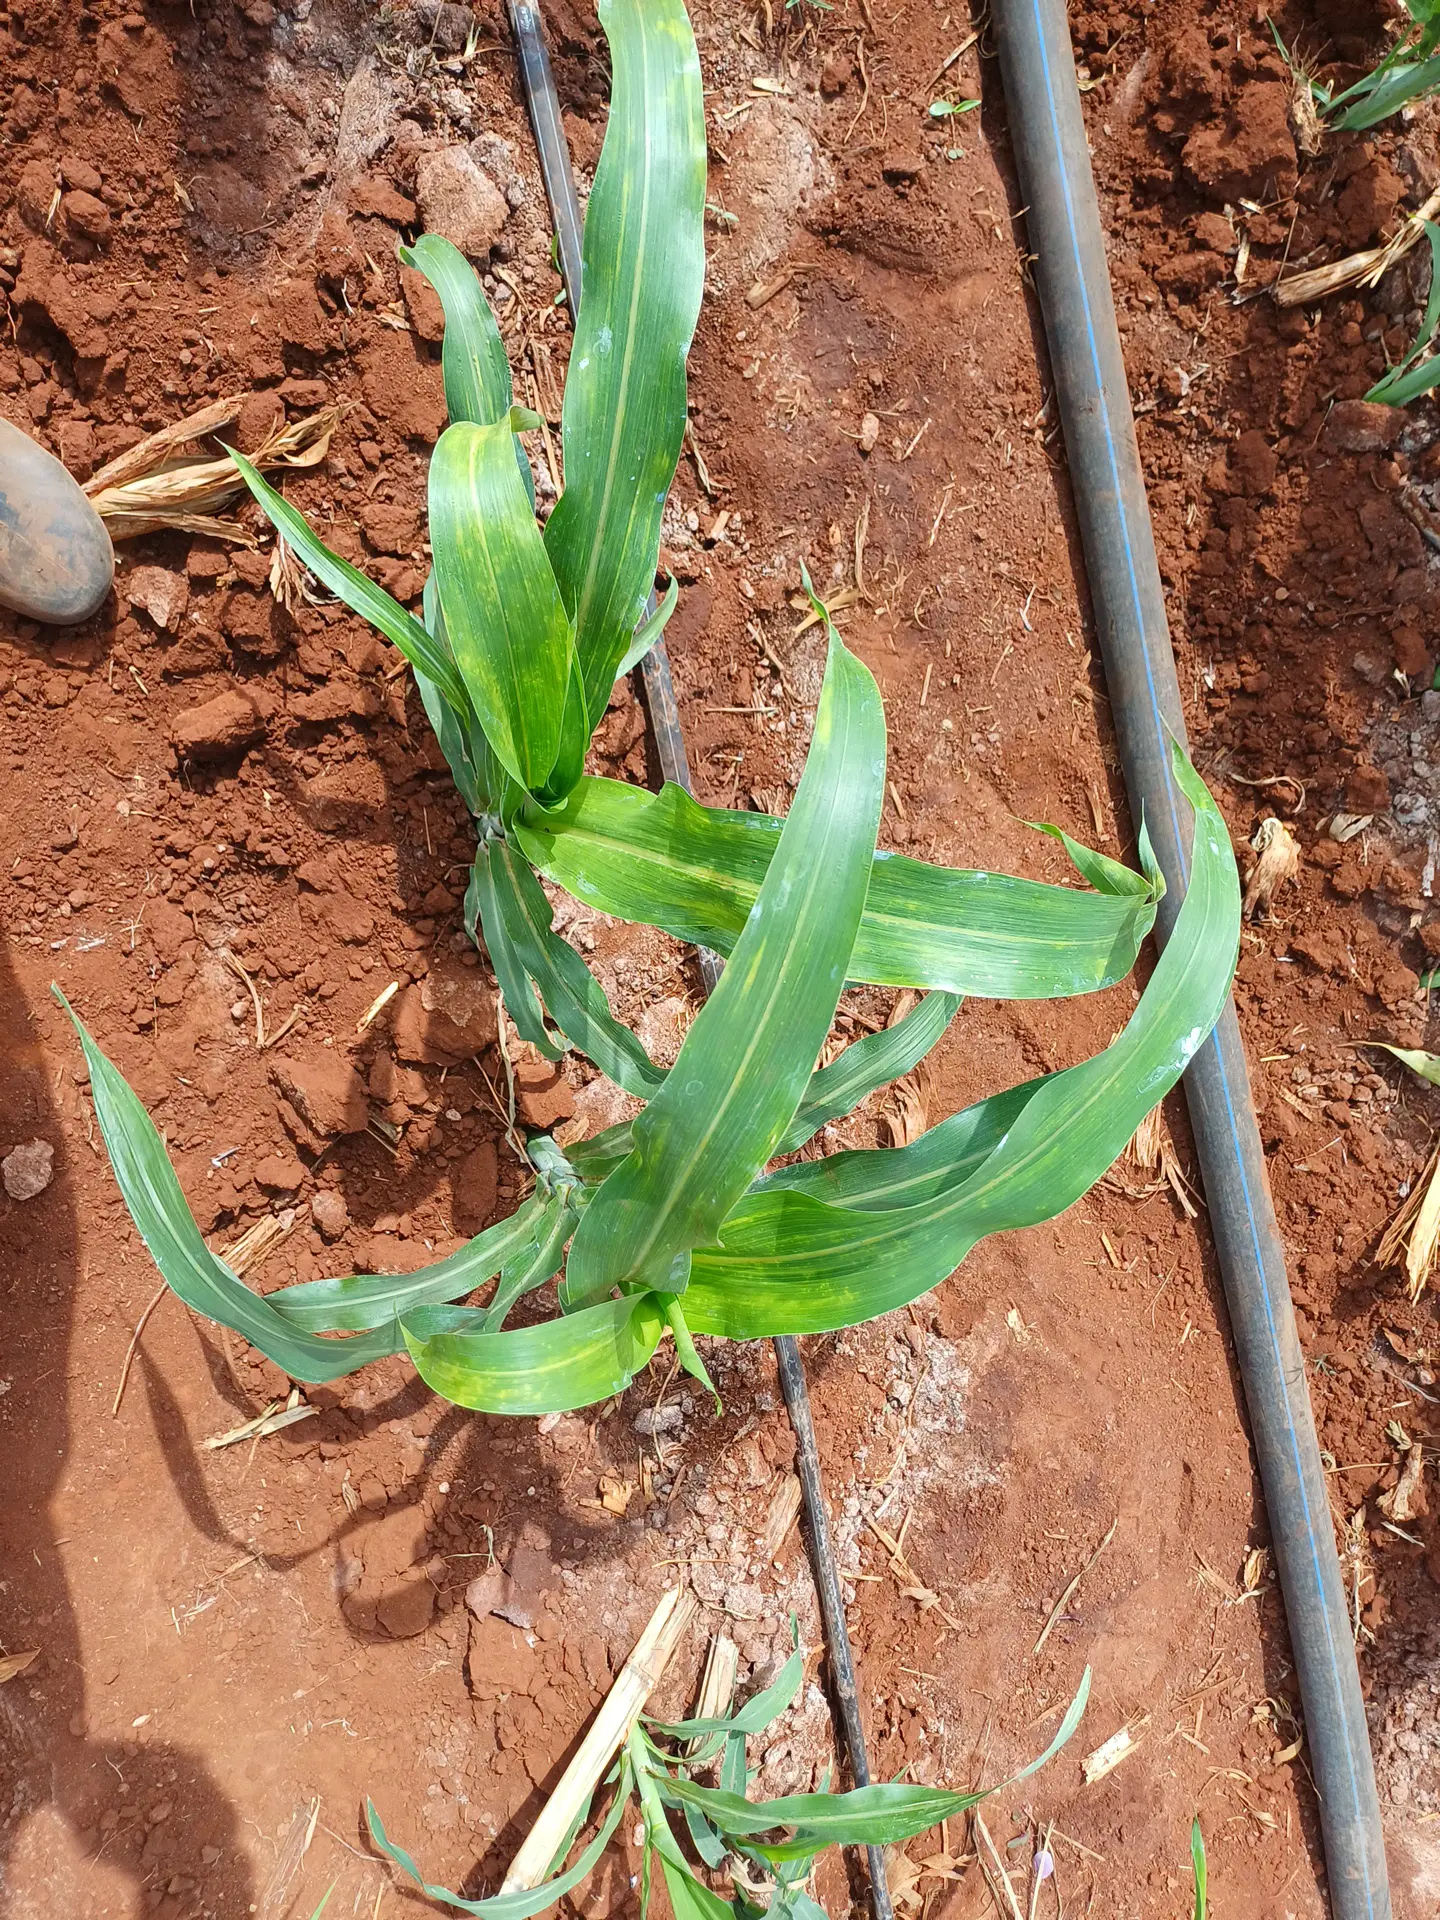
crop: sorghum
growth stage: vegetative
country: Kenya
